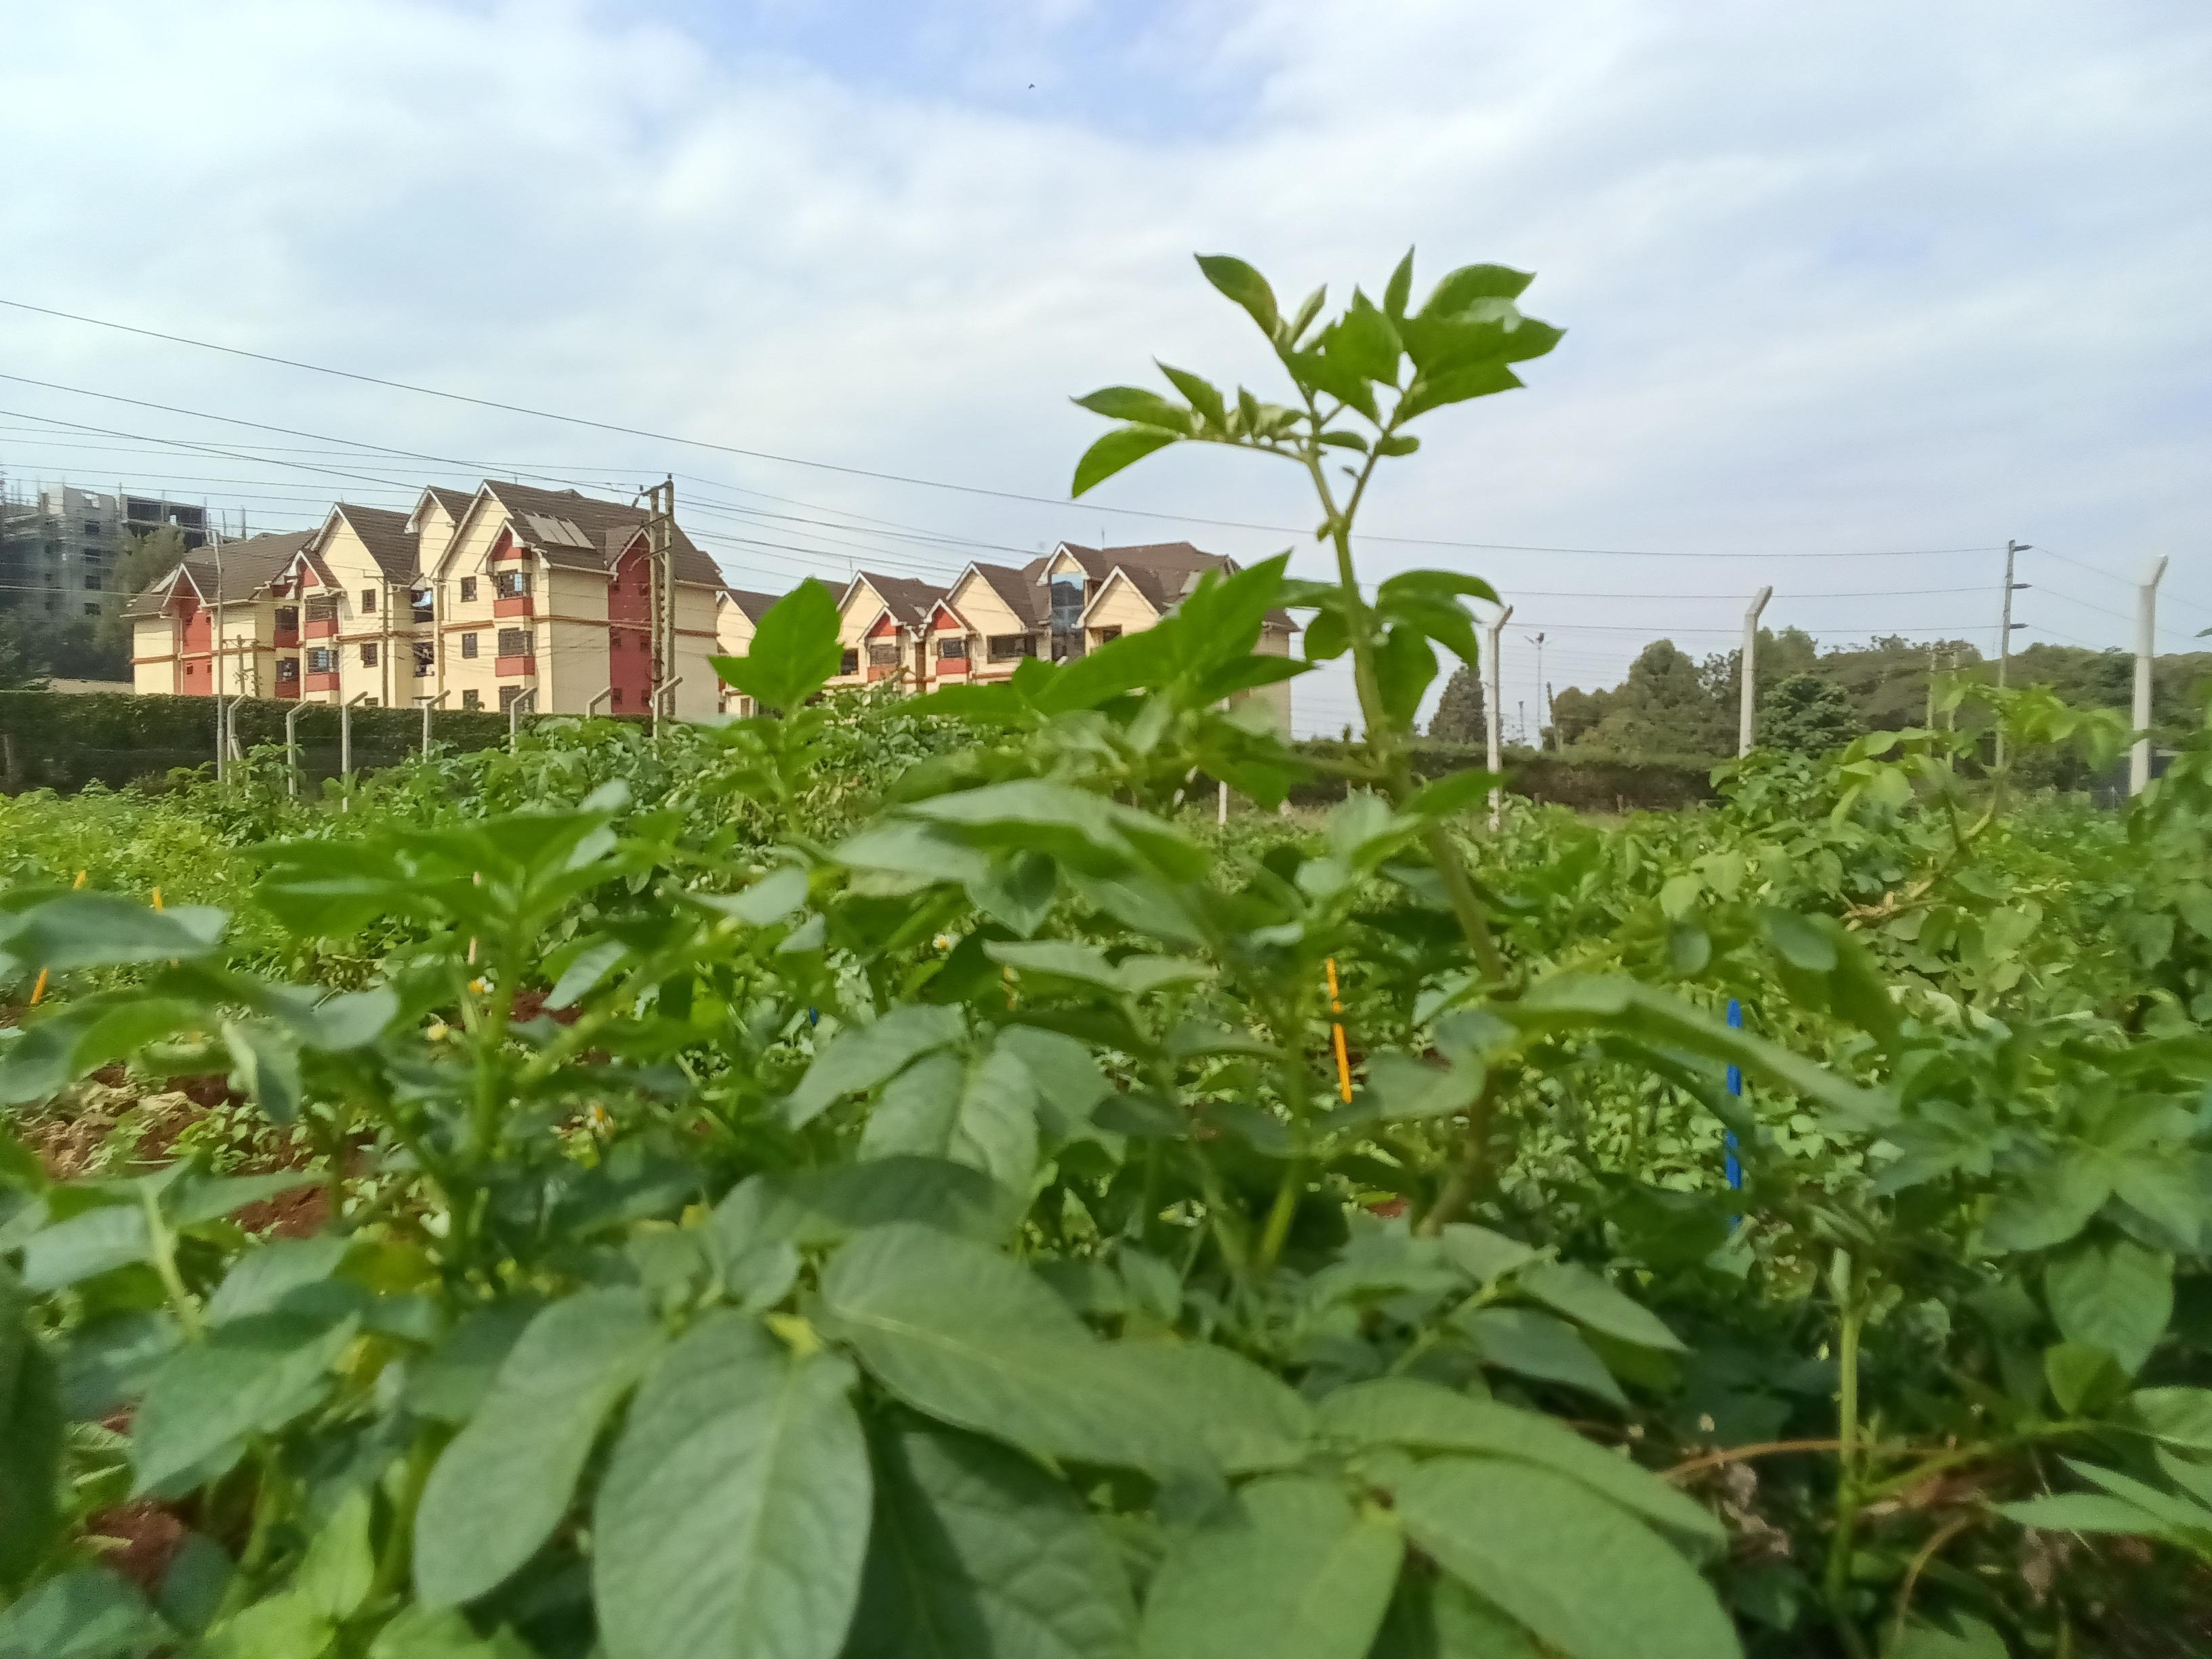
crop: potato
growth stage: harvest maturity
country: Kenya
